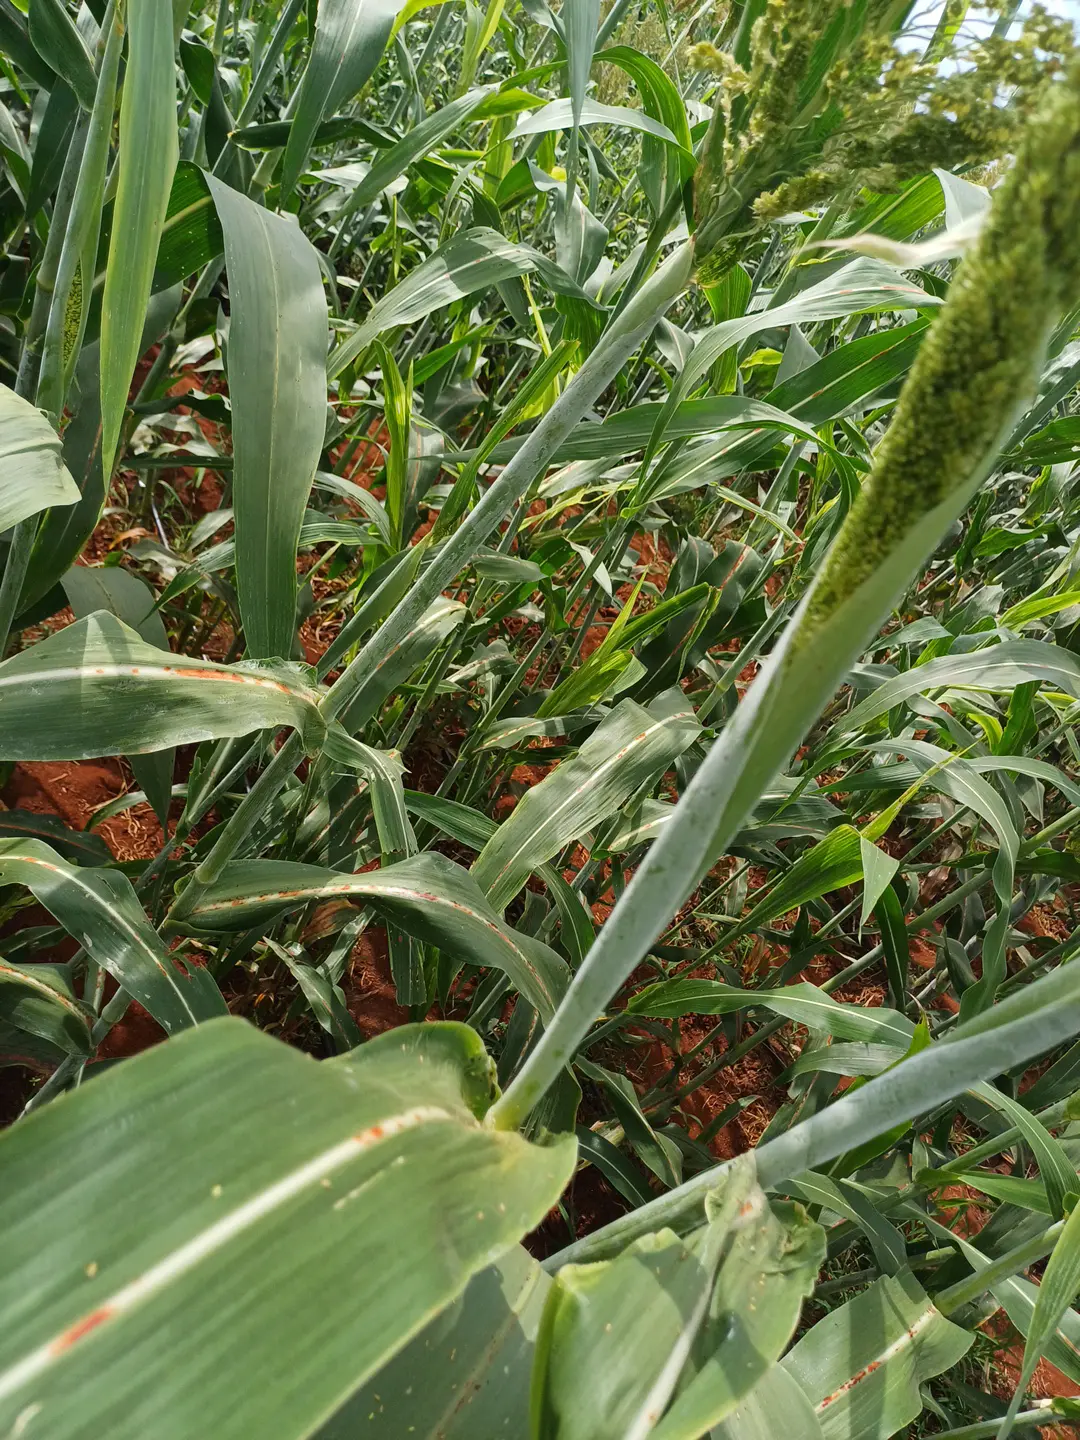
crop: sorghum
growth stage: filling grain
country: Kenya
